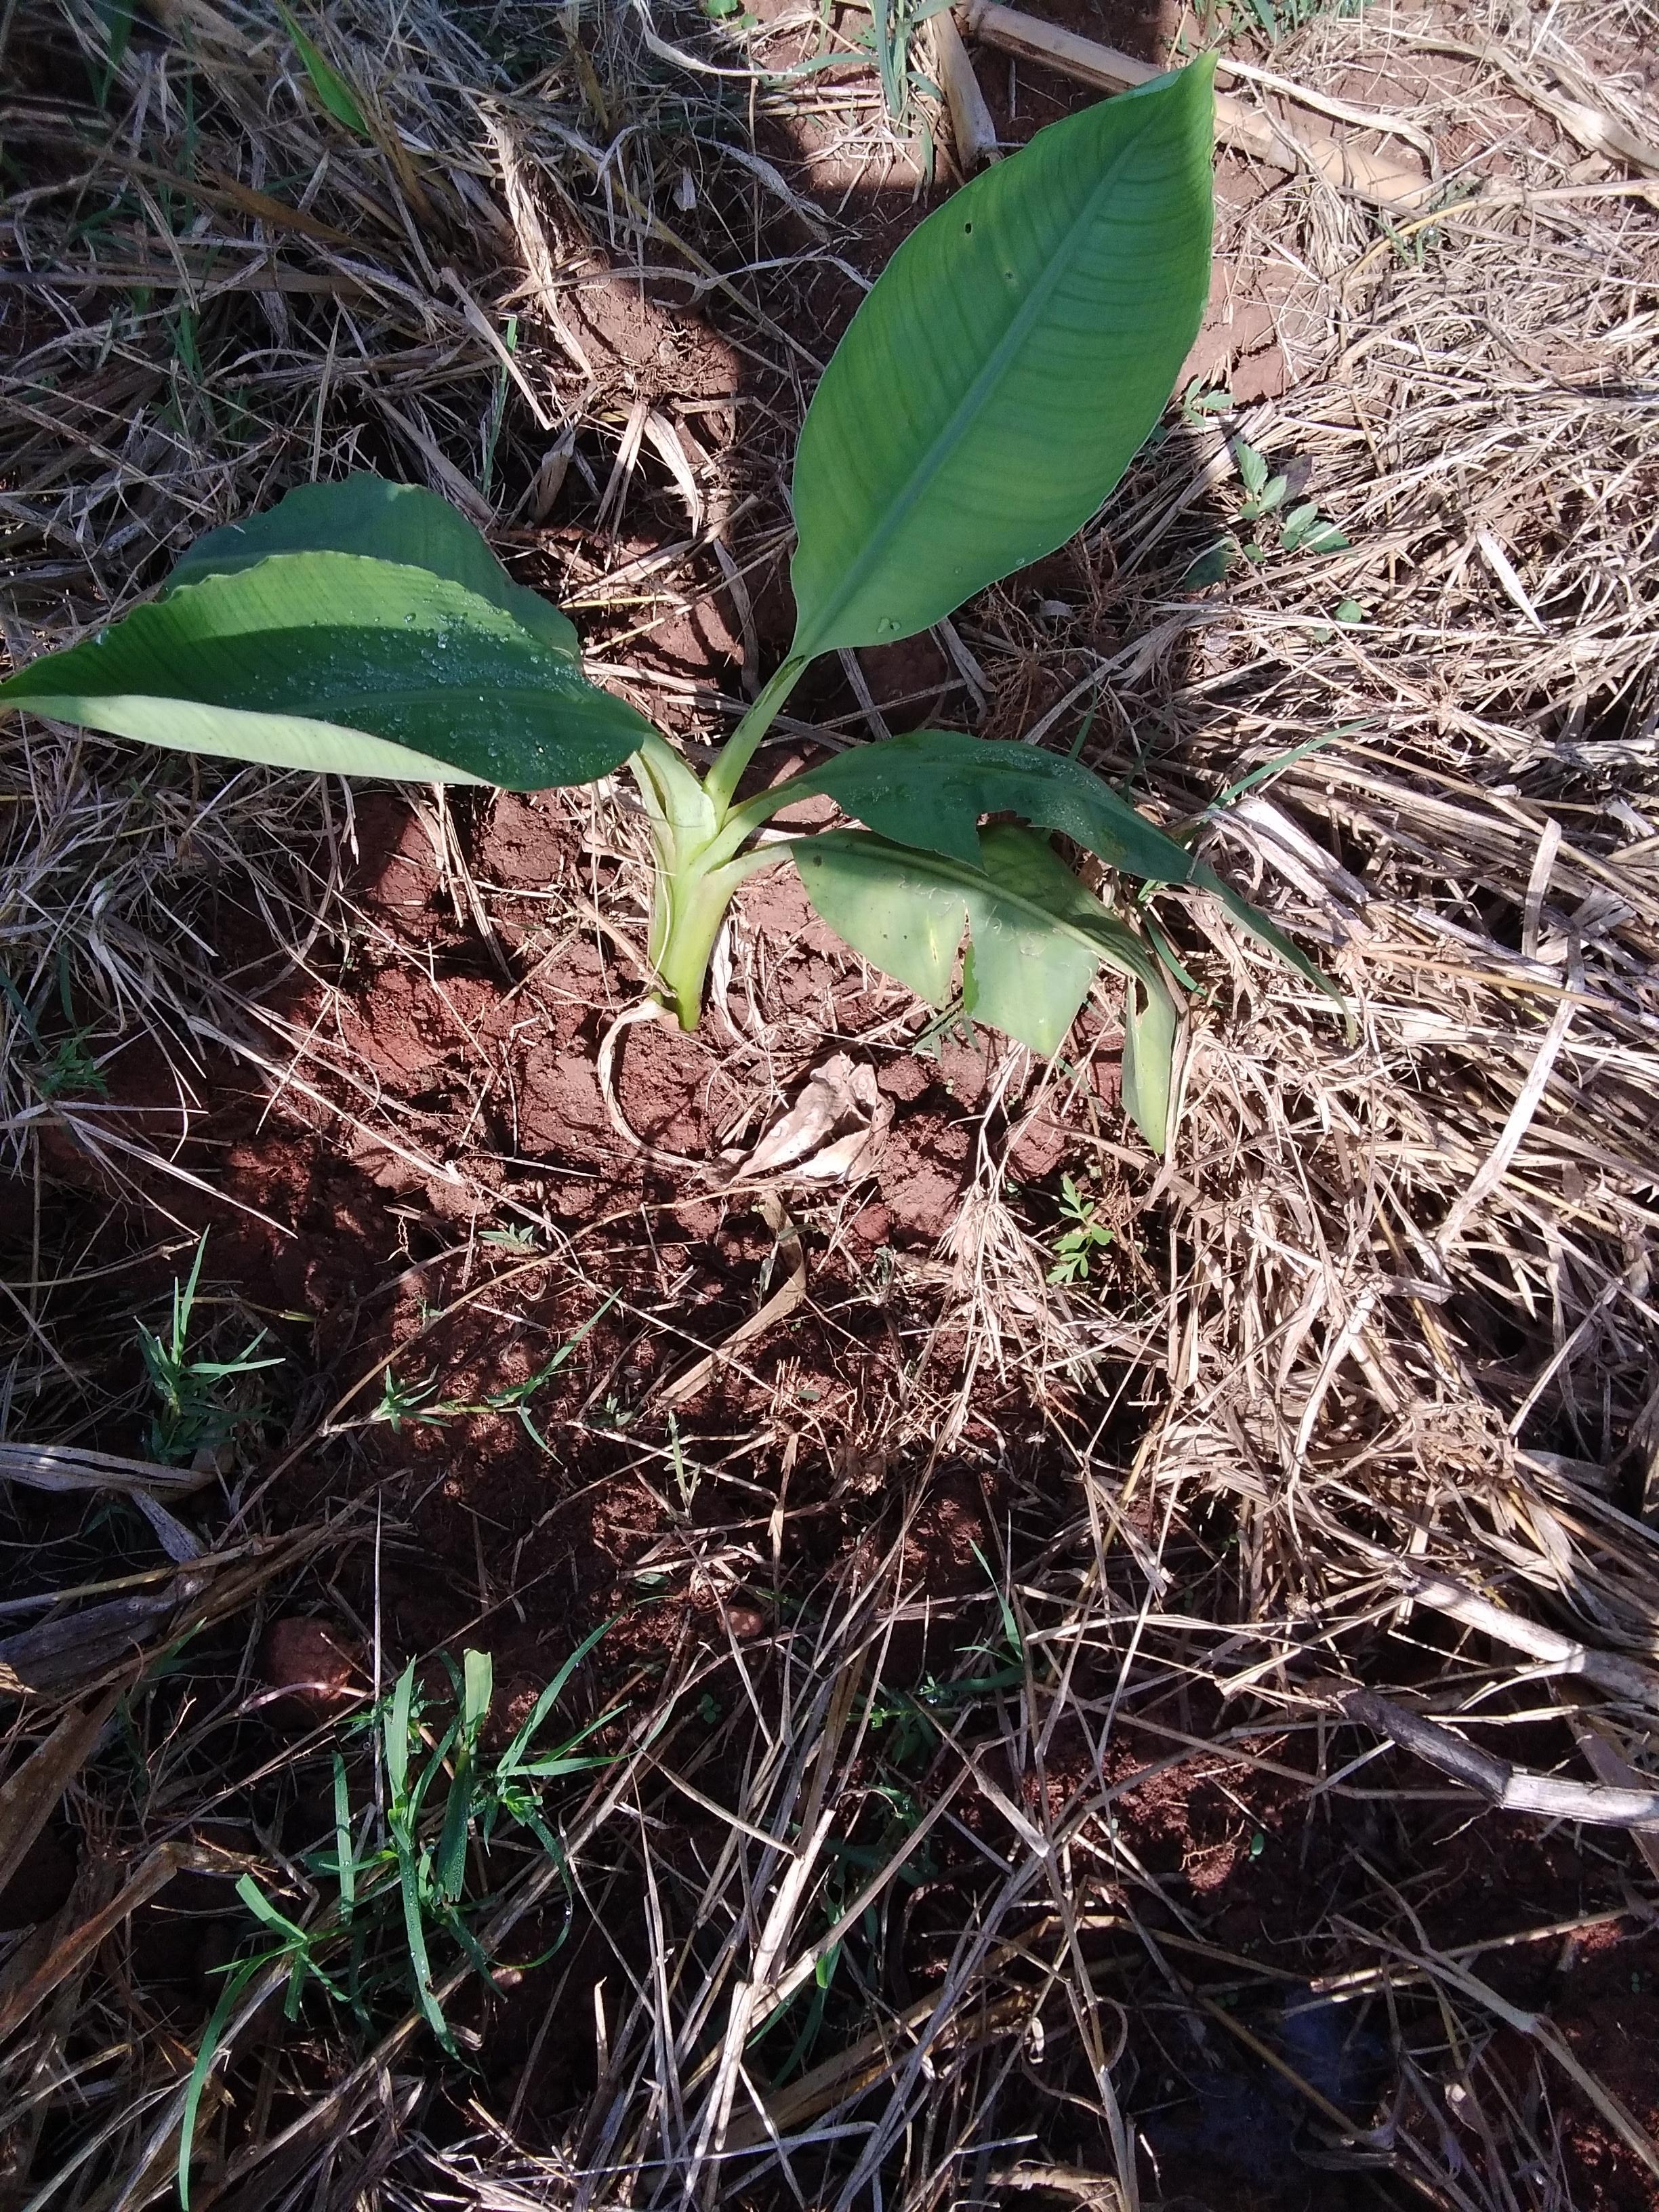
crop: banana
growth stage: vegetative
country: Tanzania
